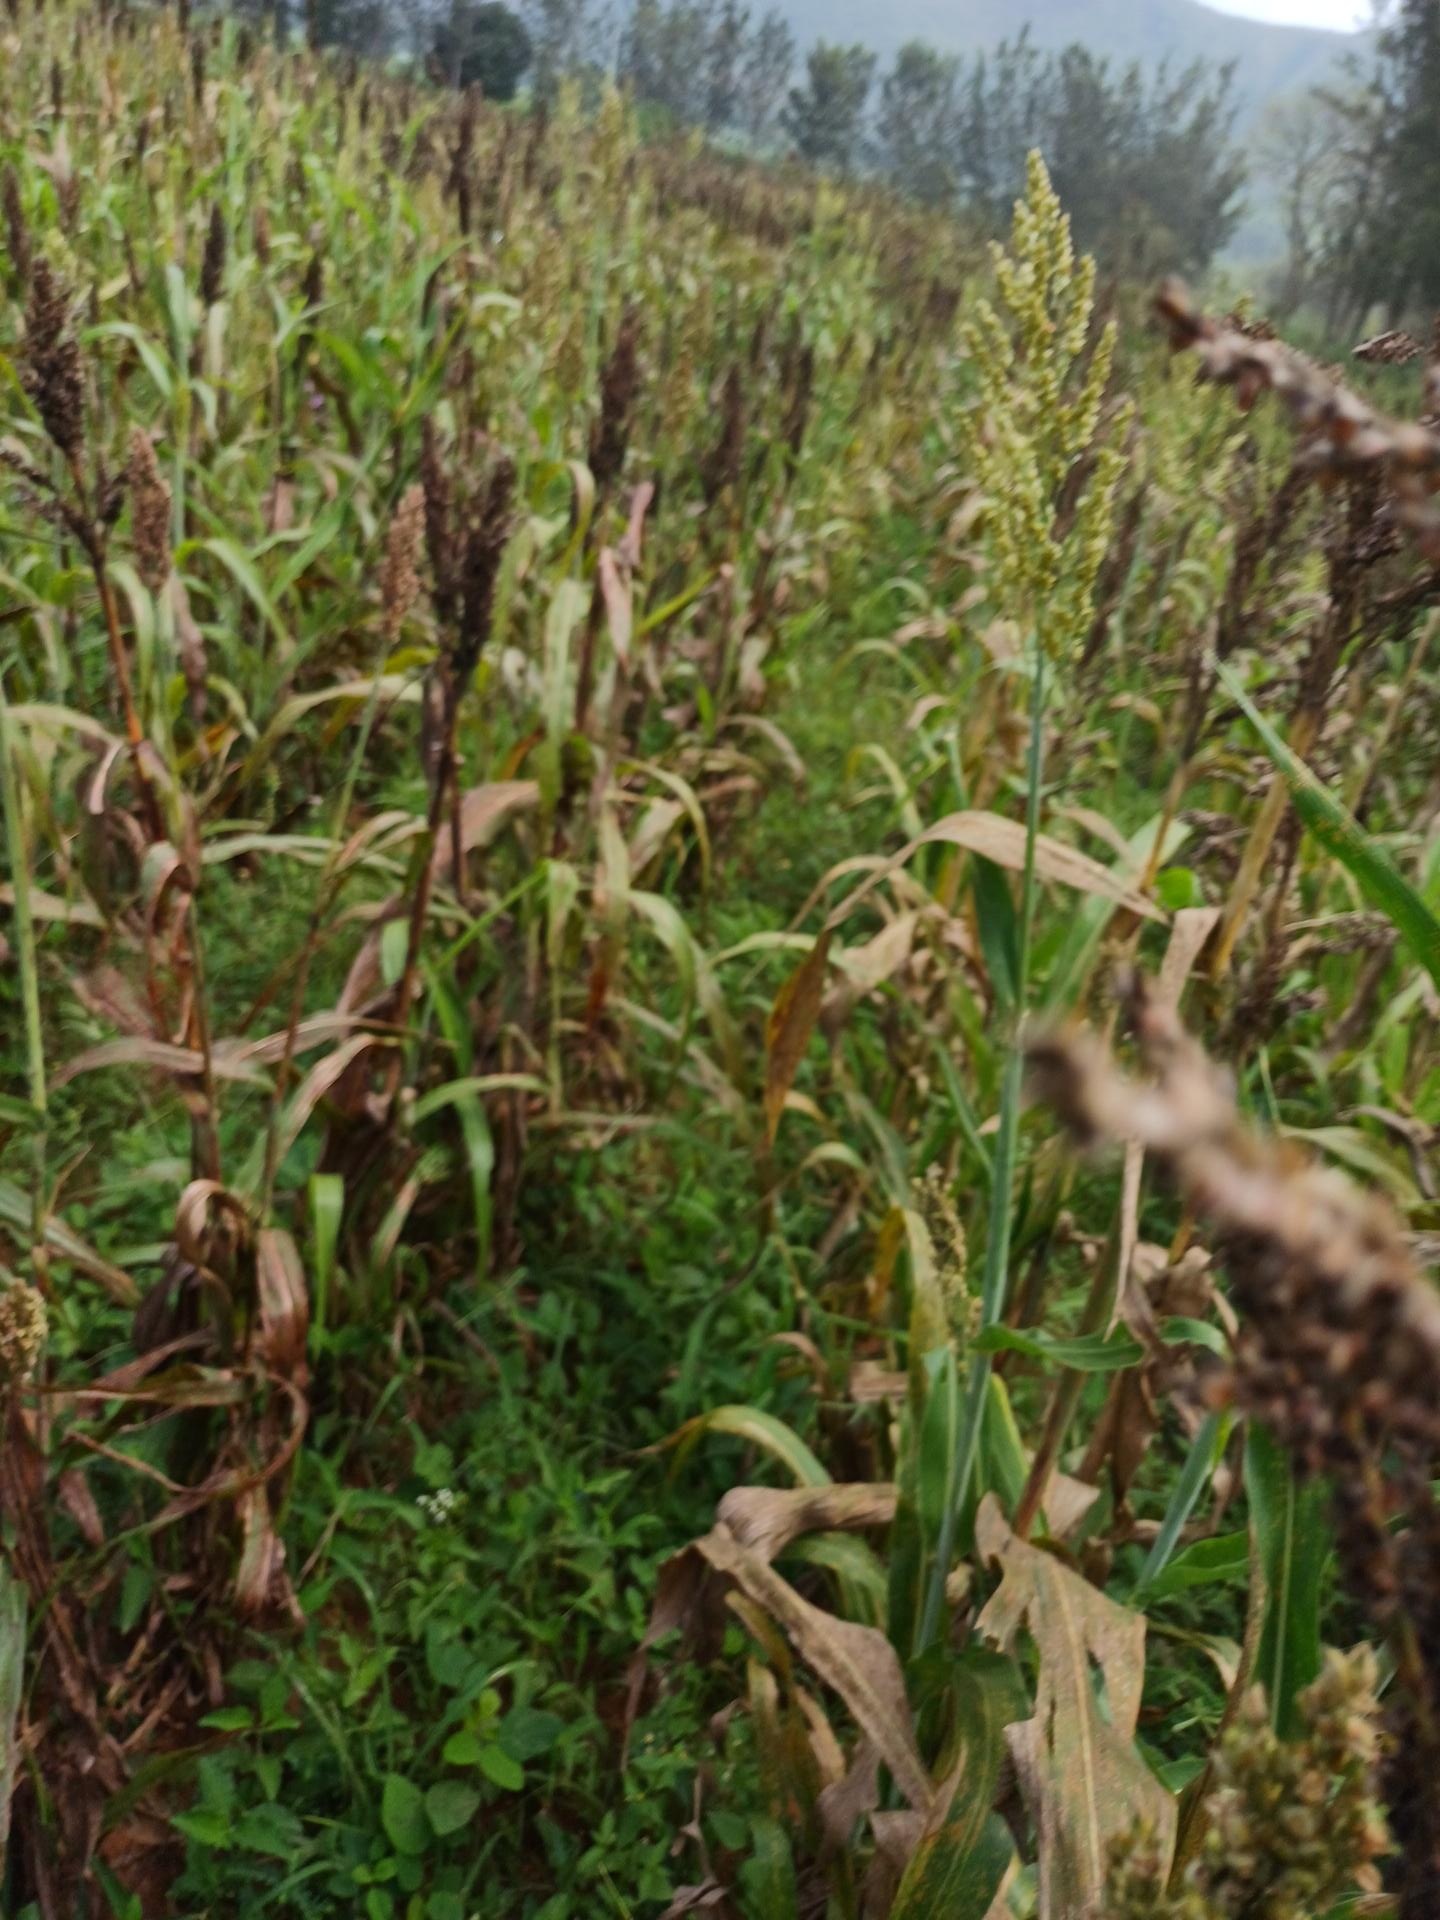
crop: sorghum
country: Kenya
